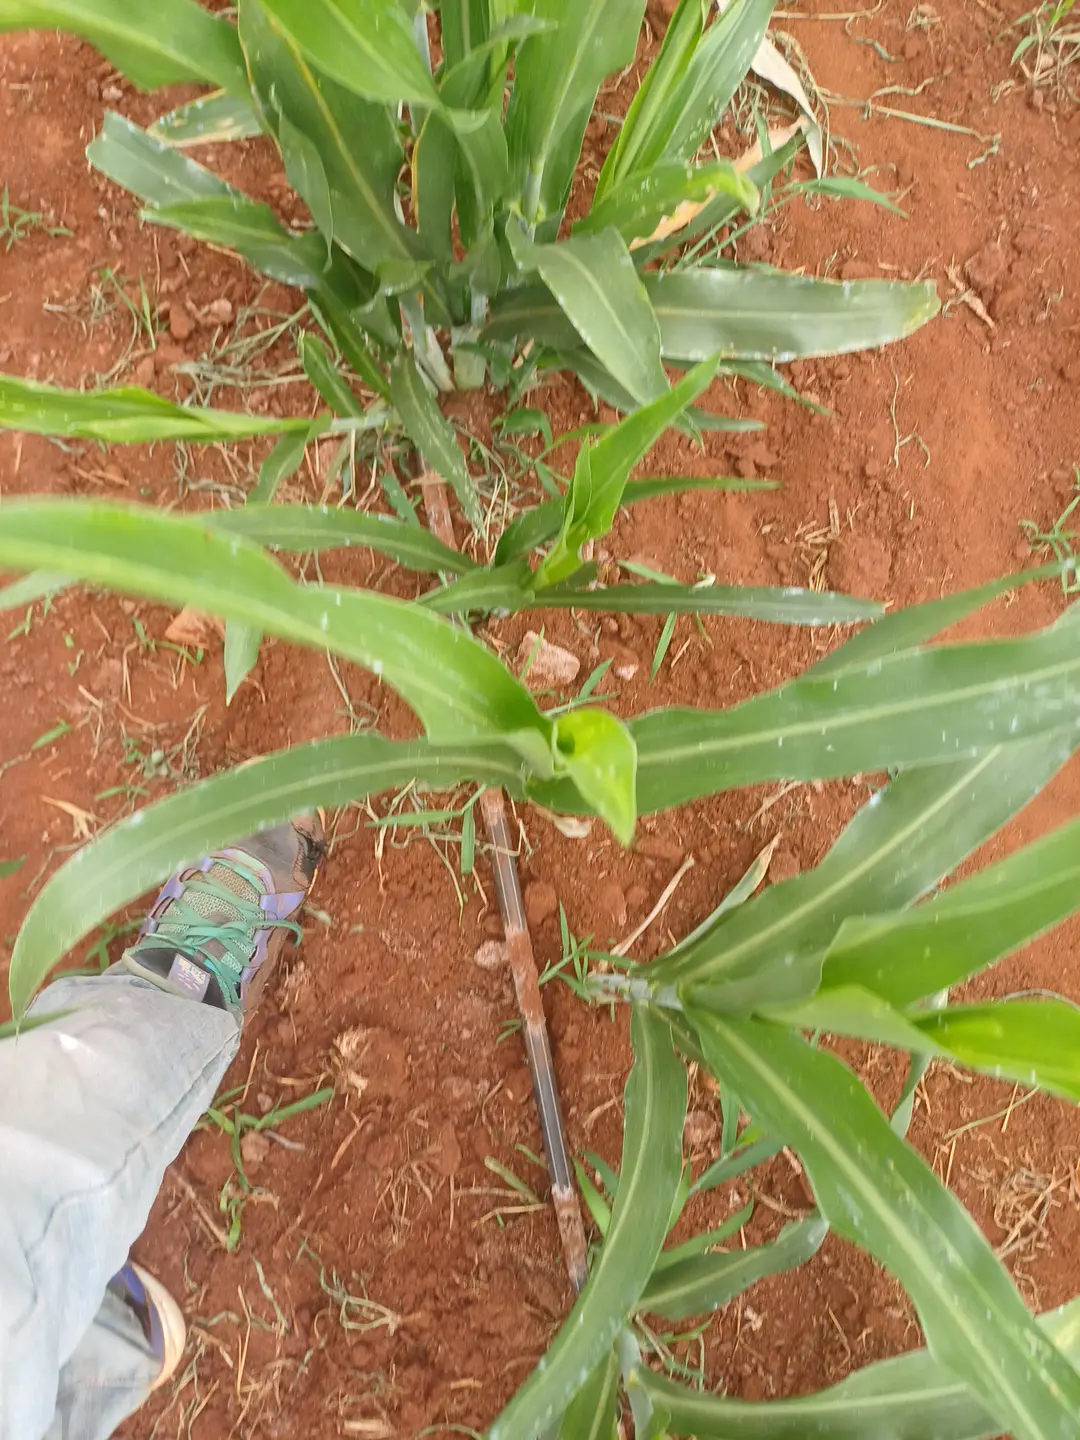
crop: sorghum
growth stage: vegetative
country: Kenya
